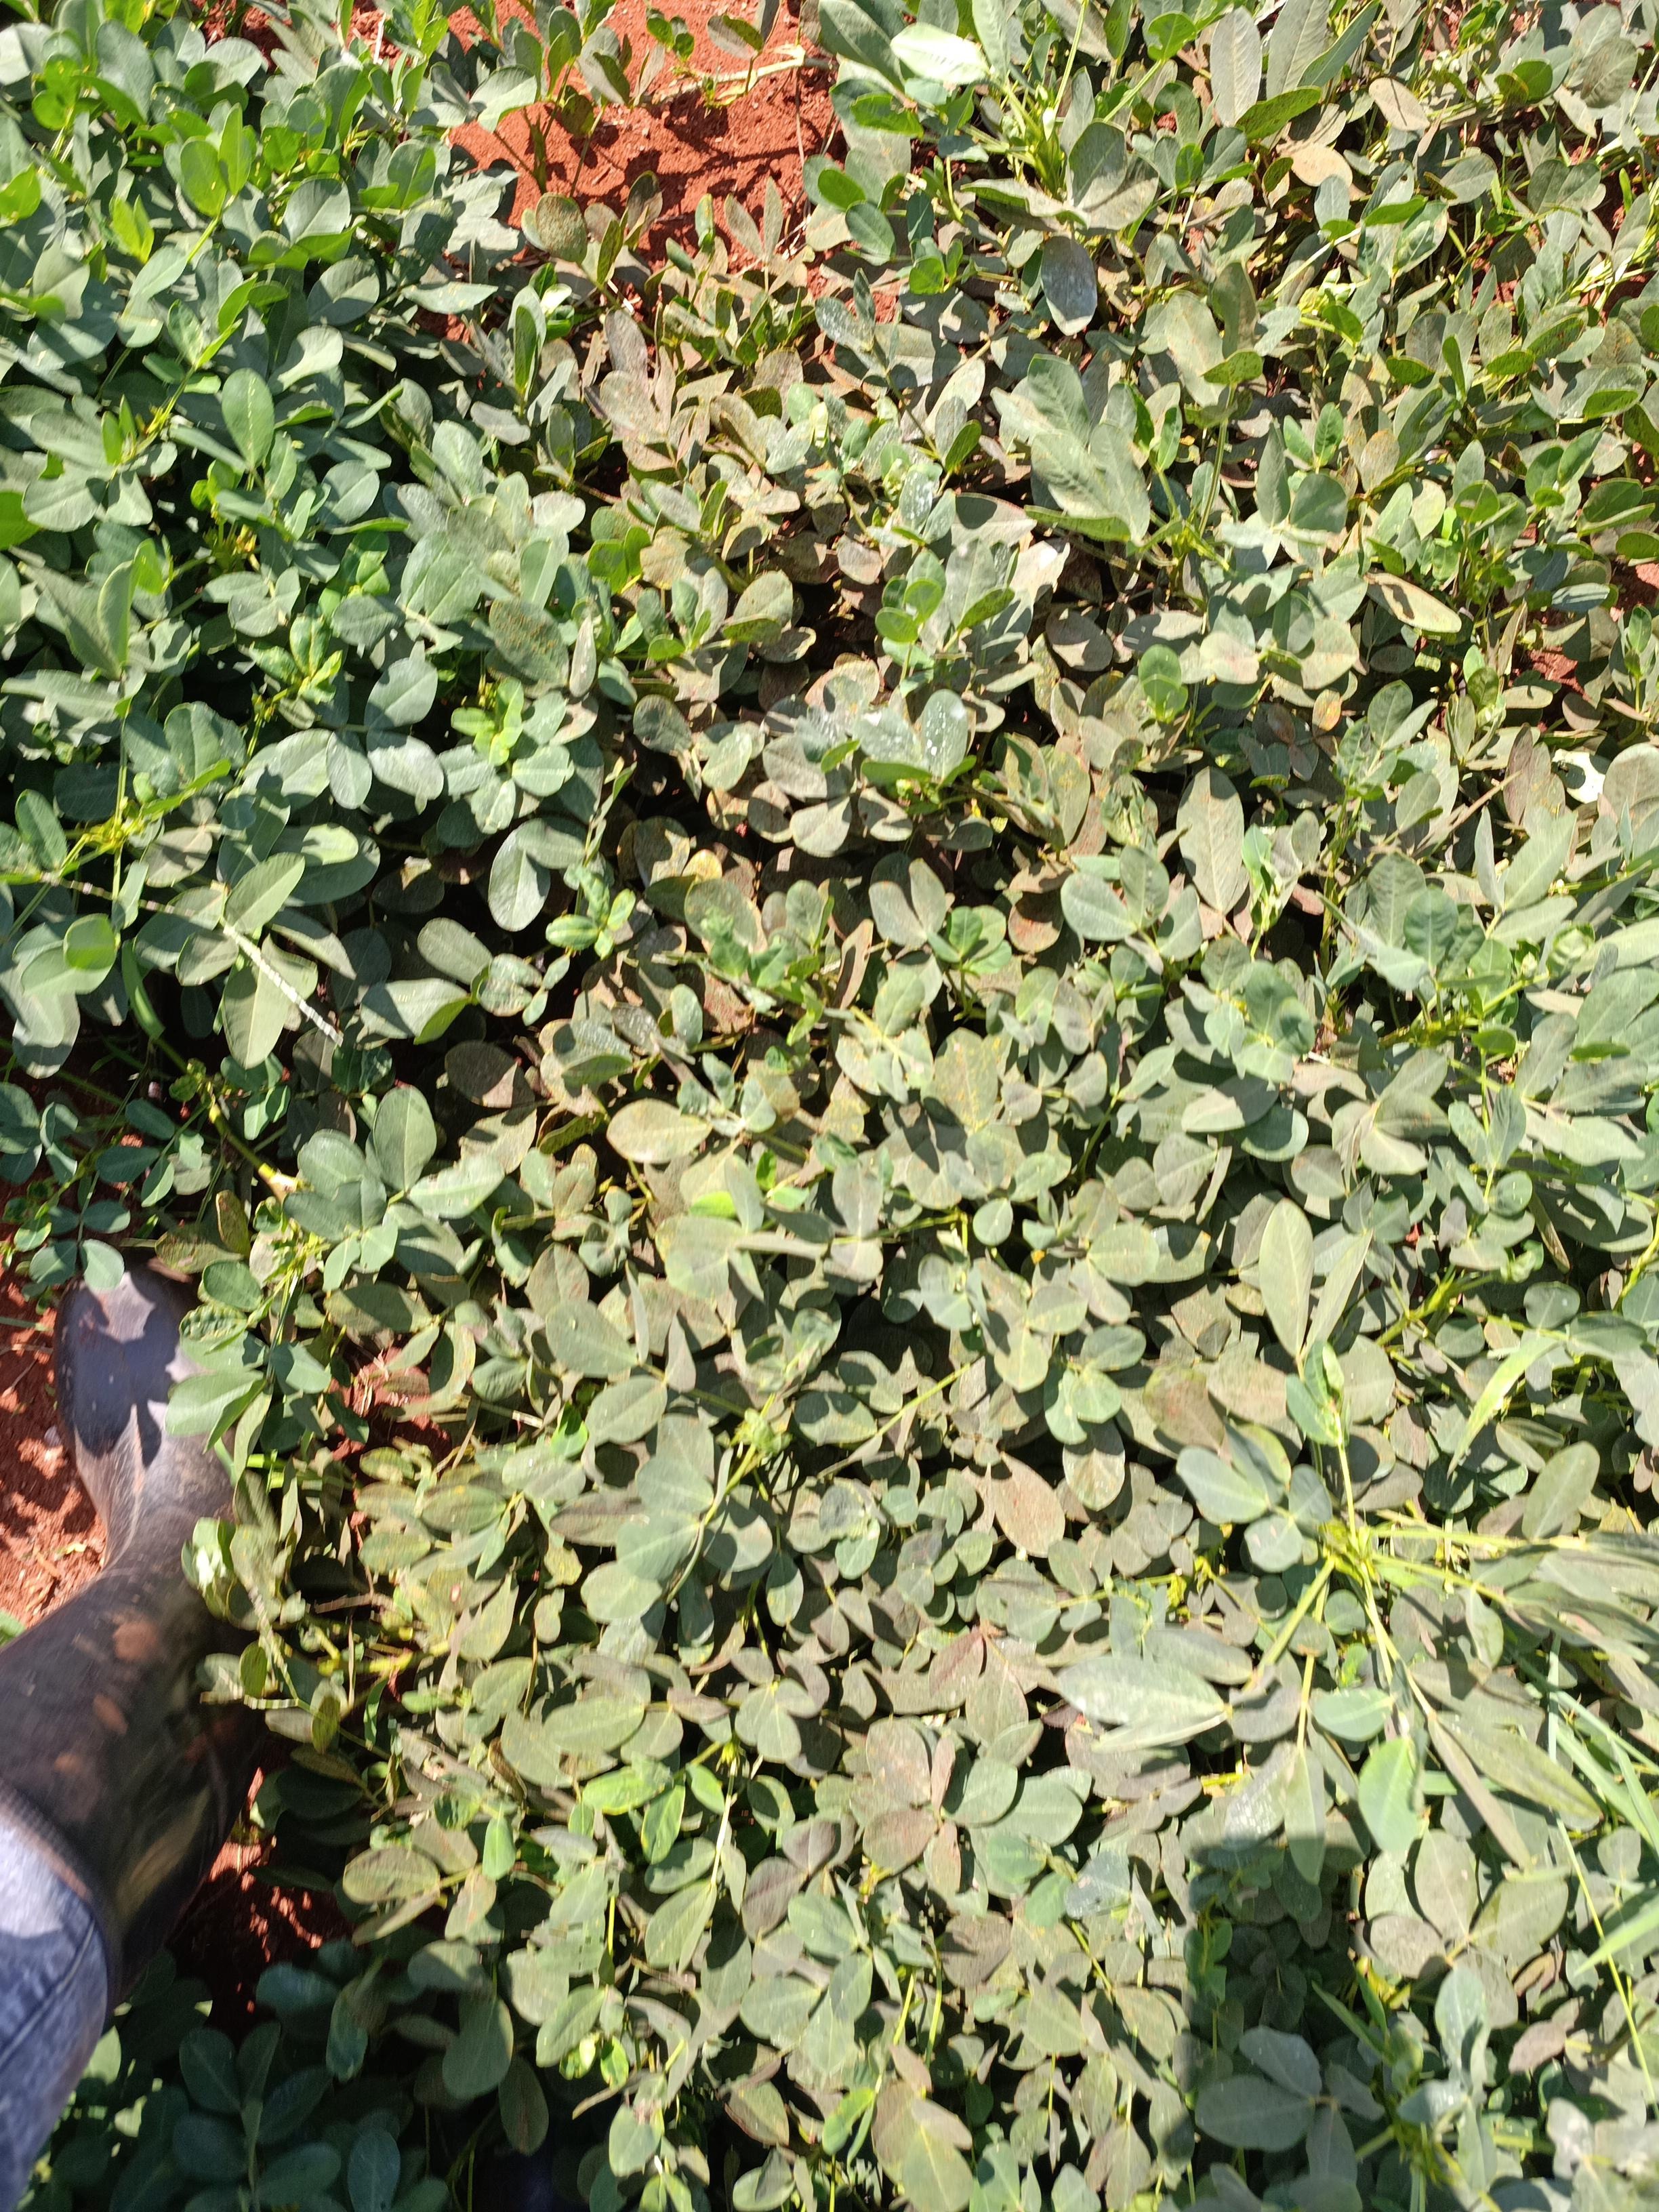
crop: groundnut
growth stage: pegging
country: Kenya
